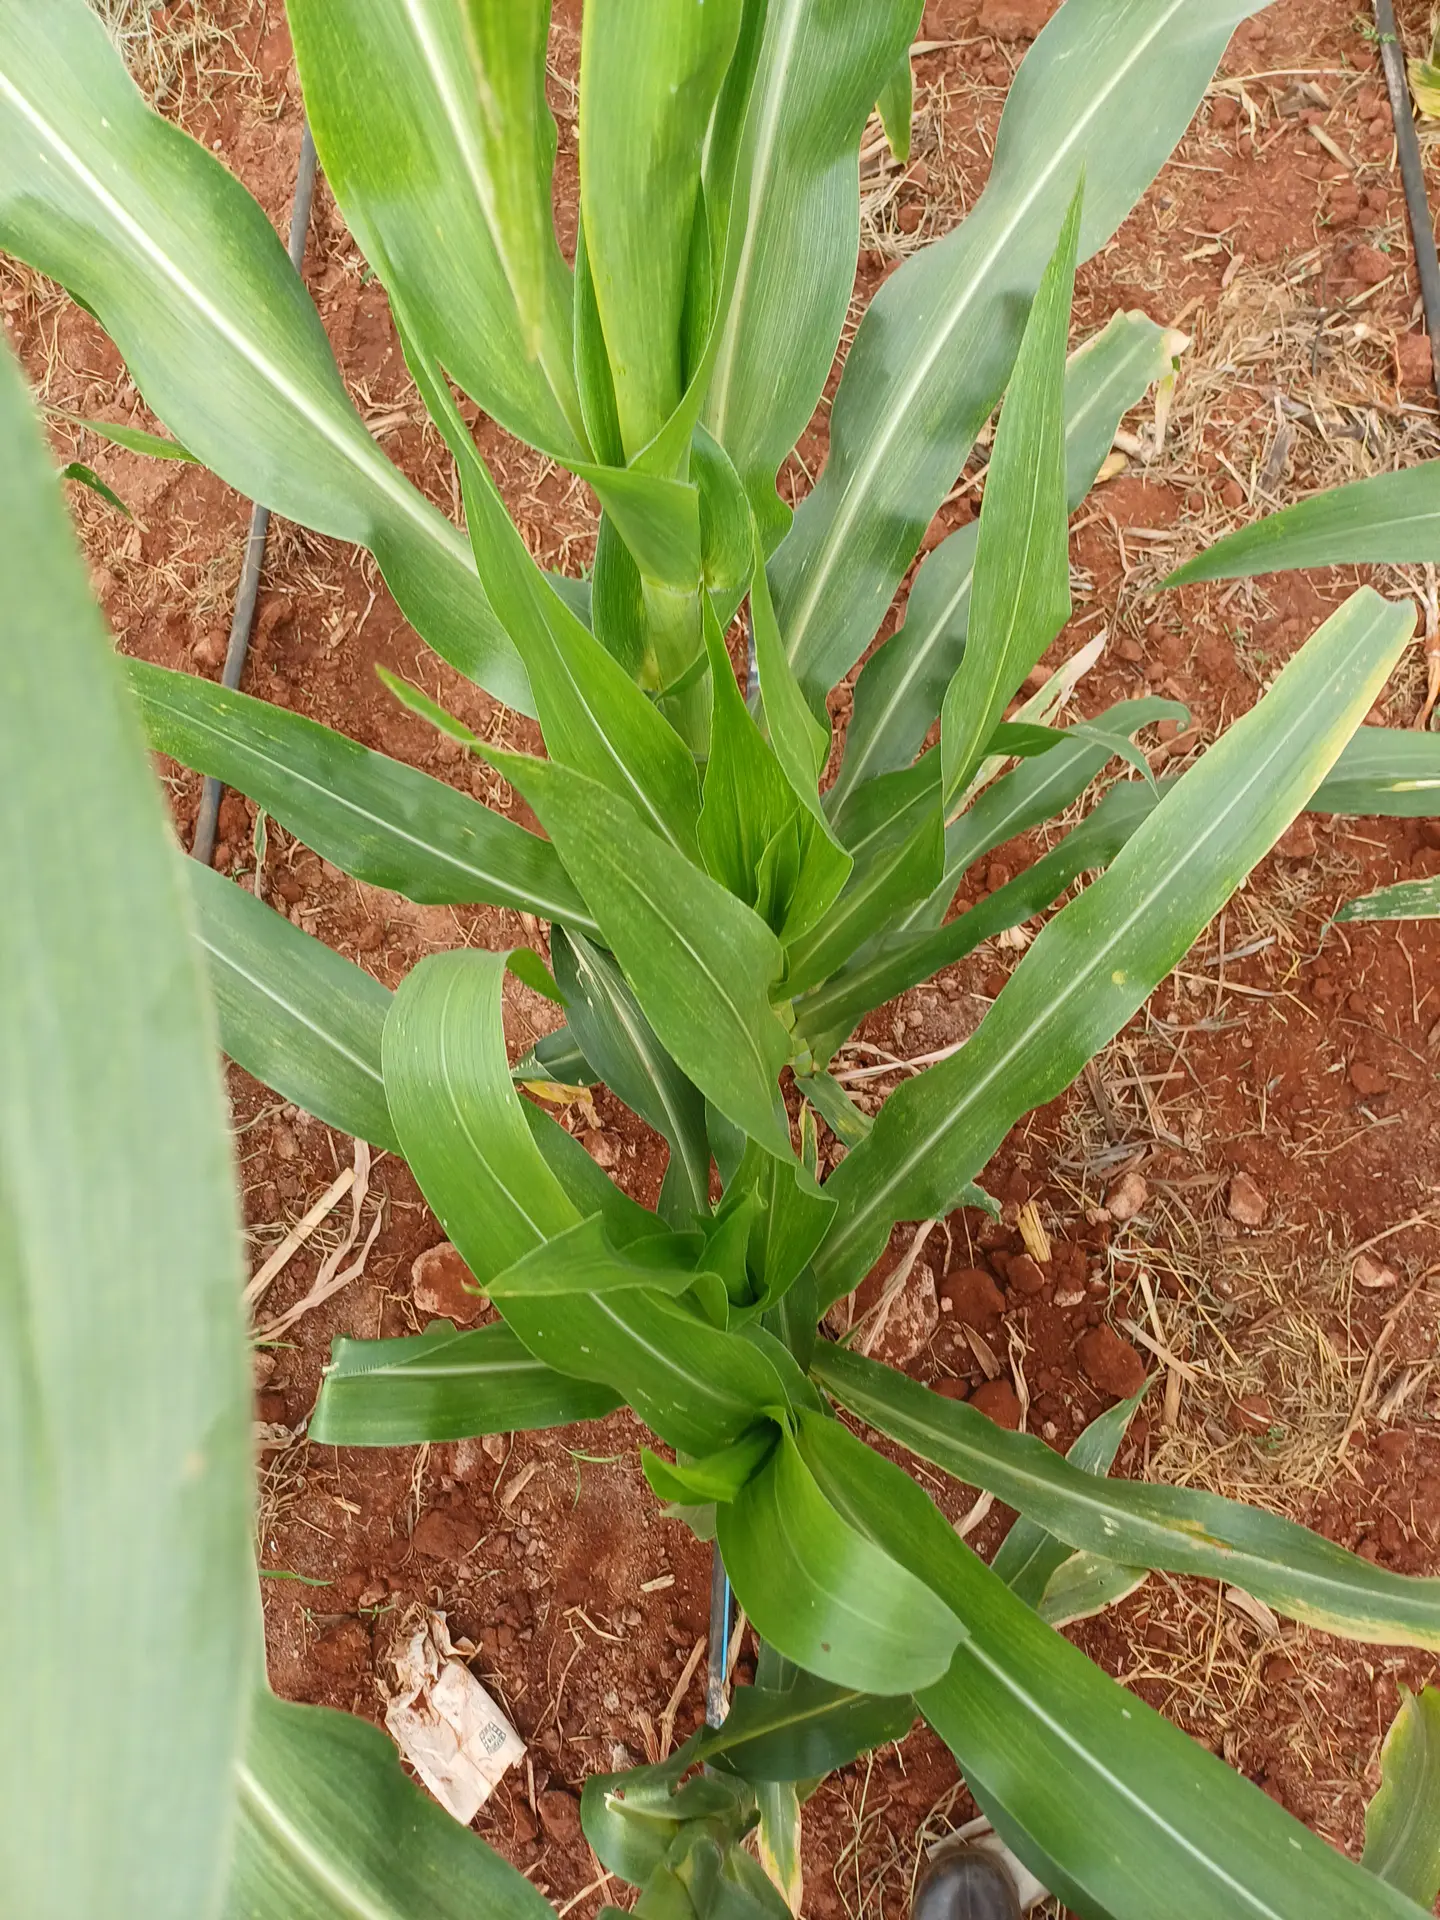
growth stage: vegetative
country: Kenya
